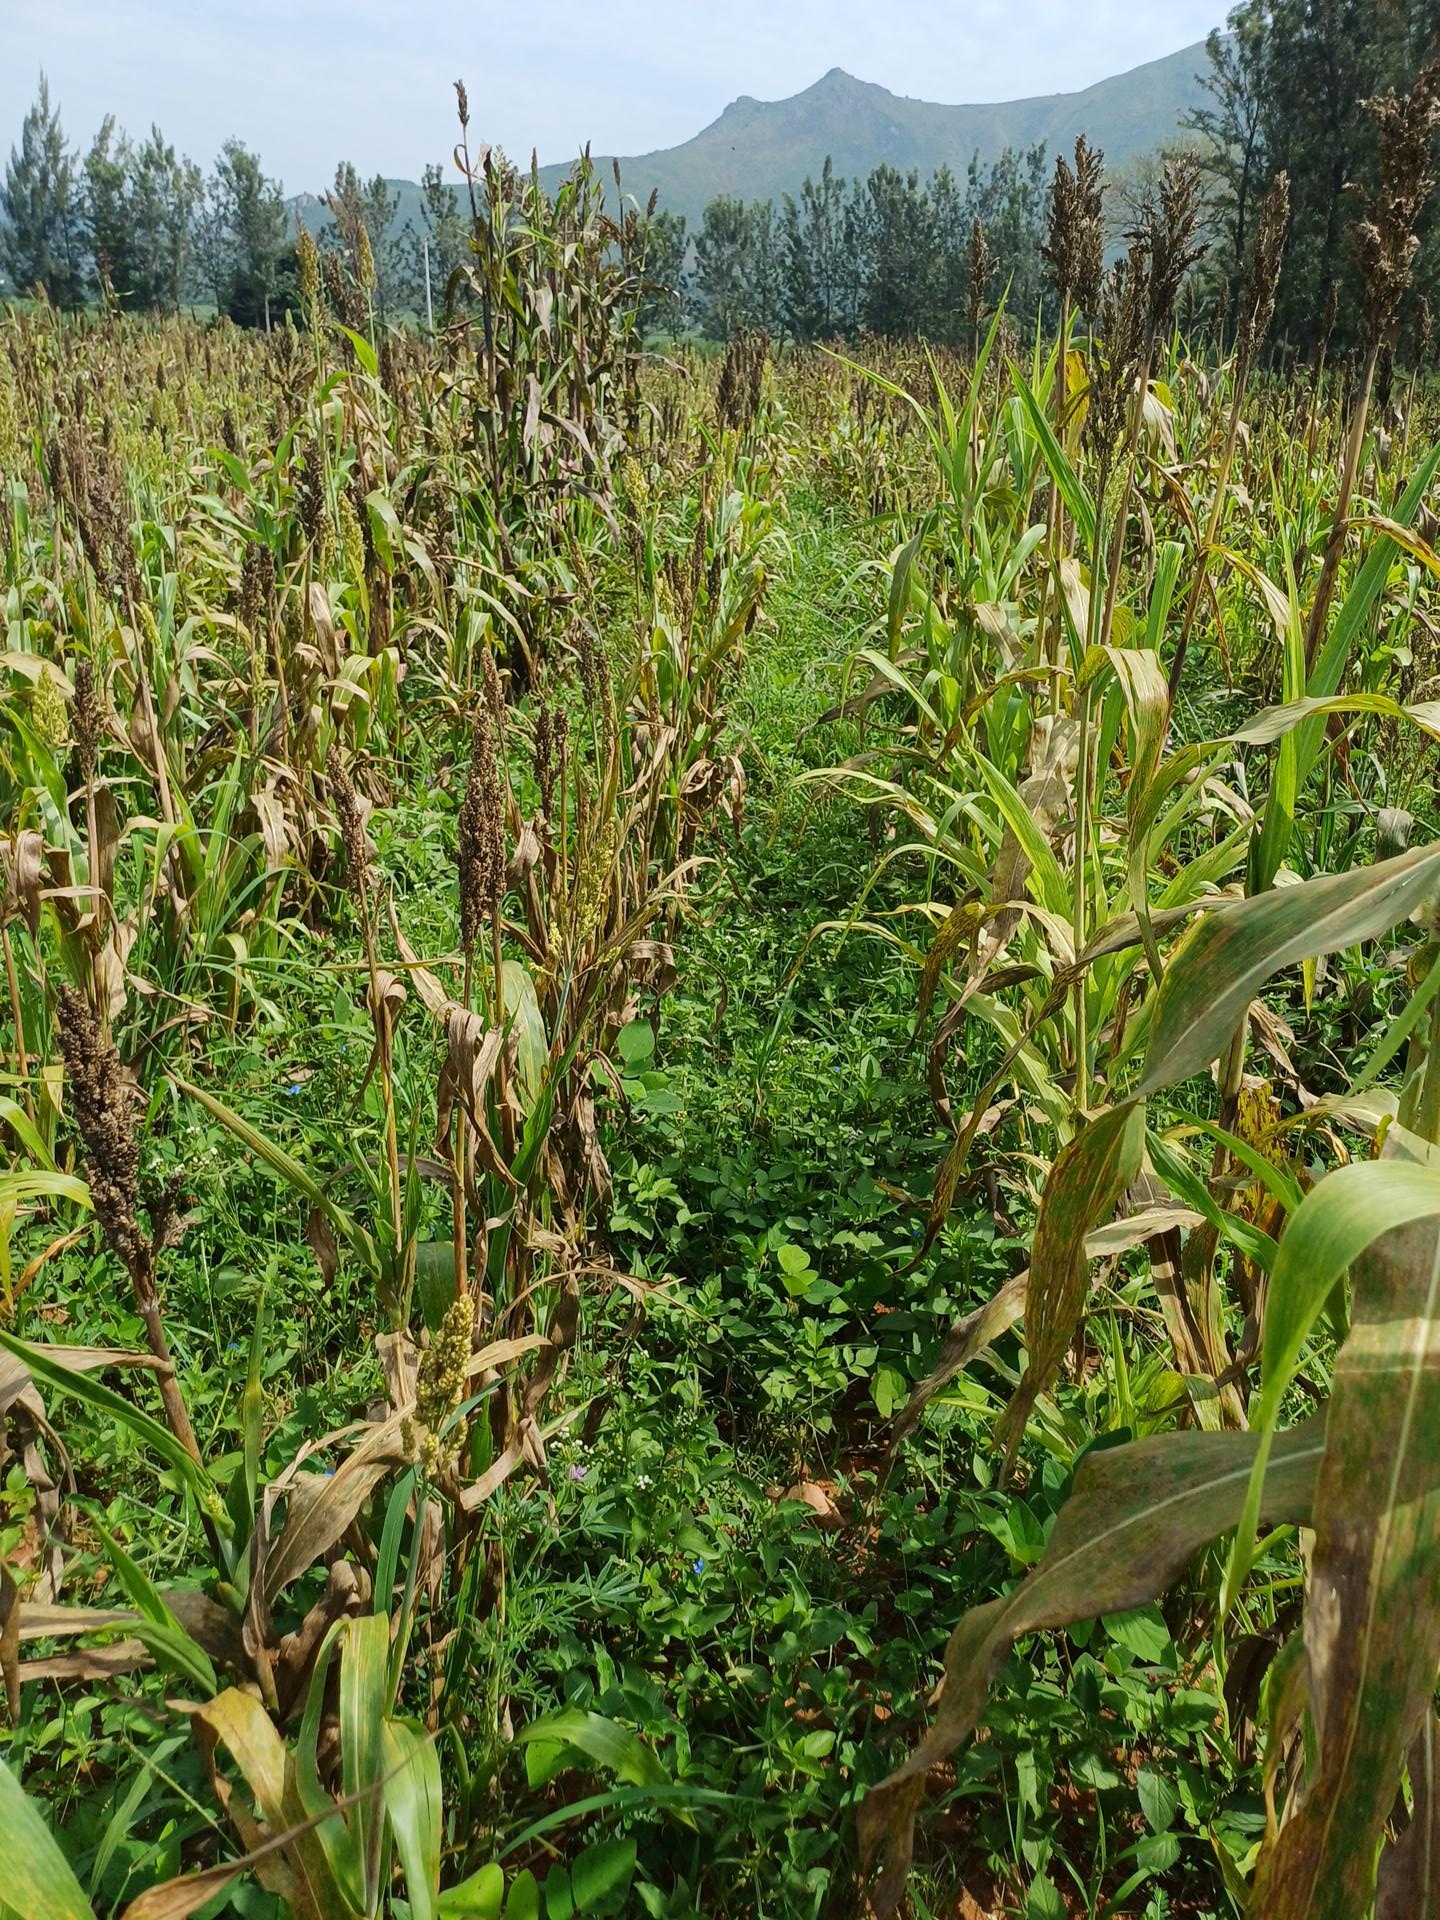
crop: sorghum
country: Kenya
